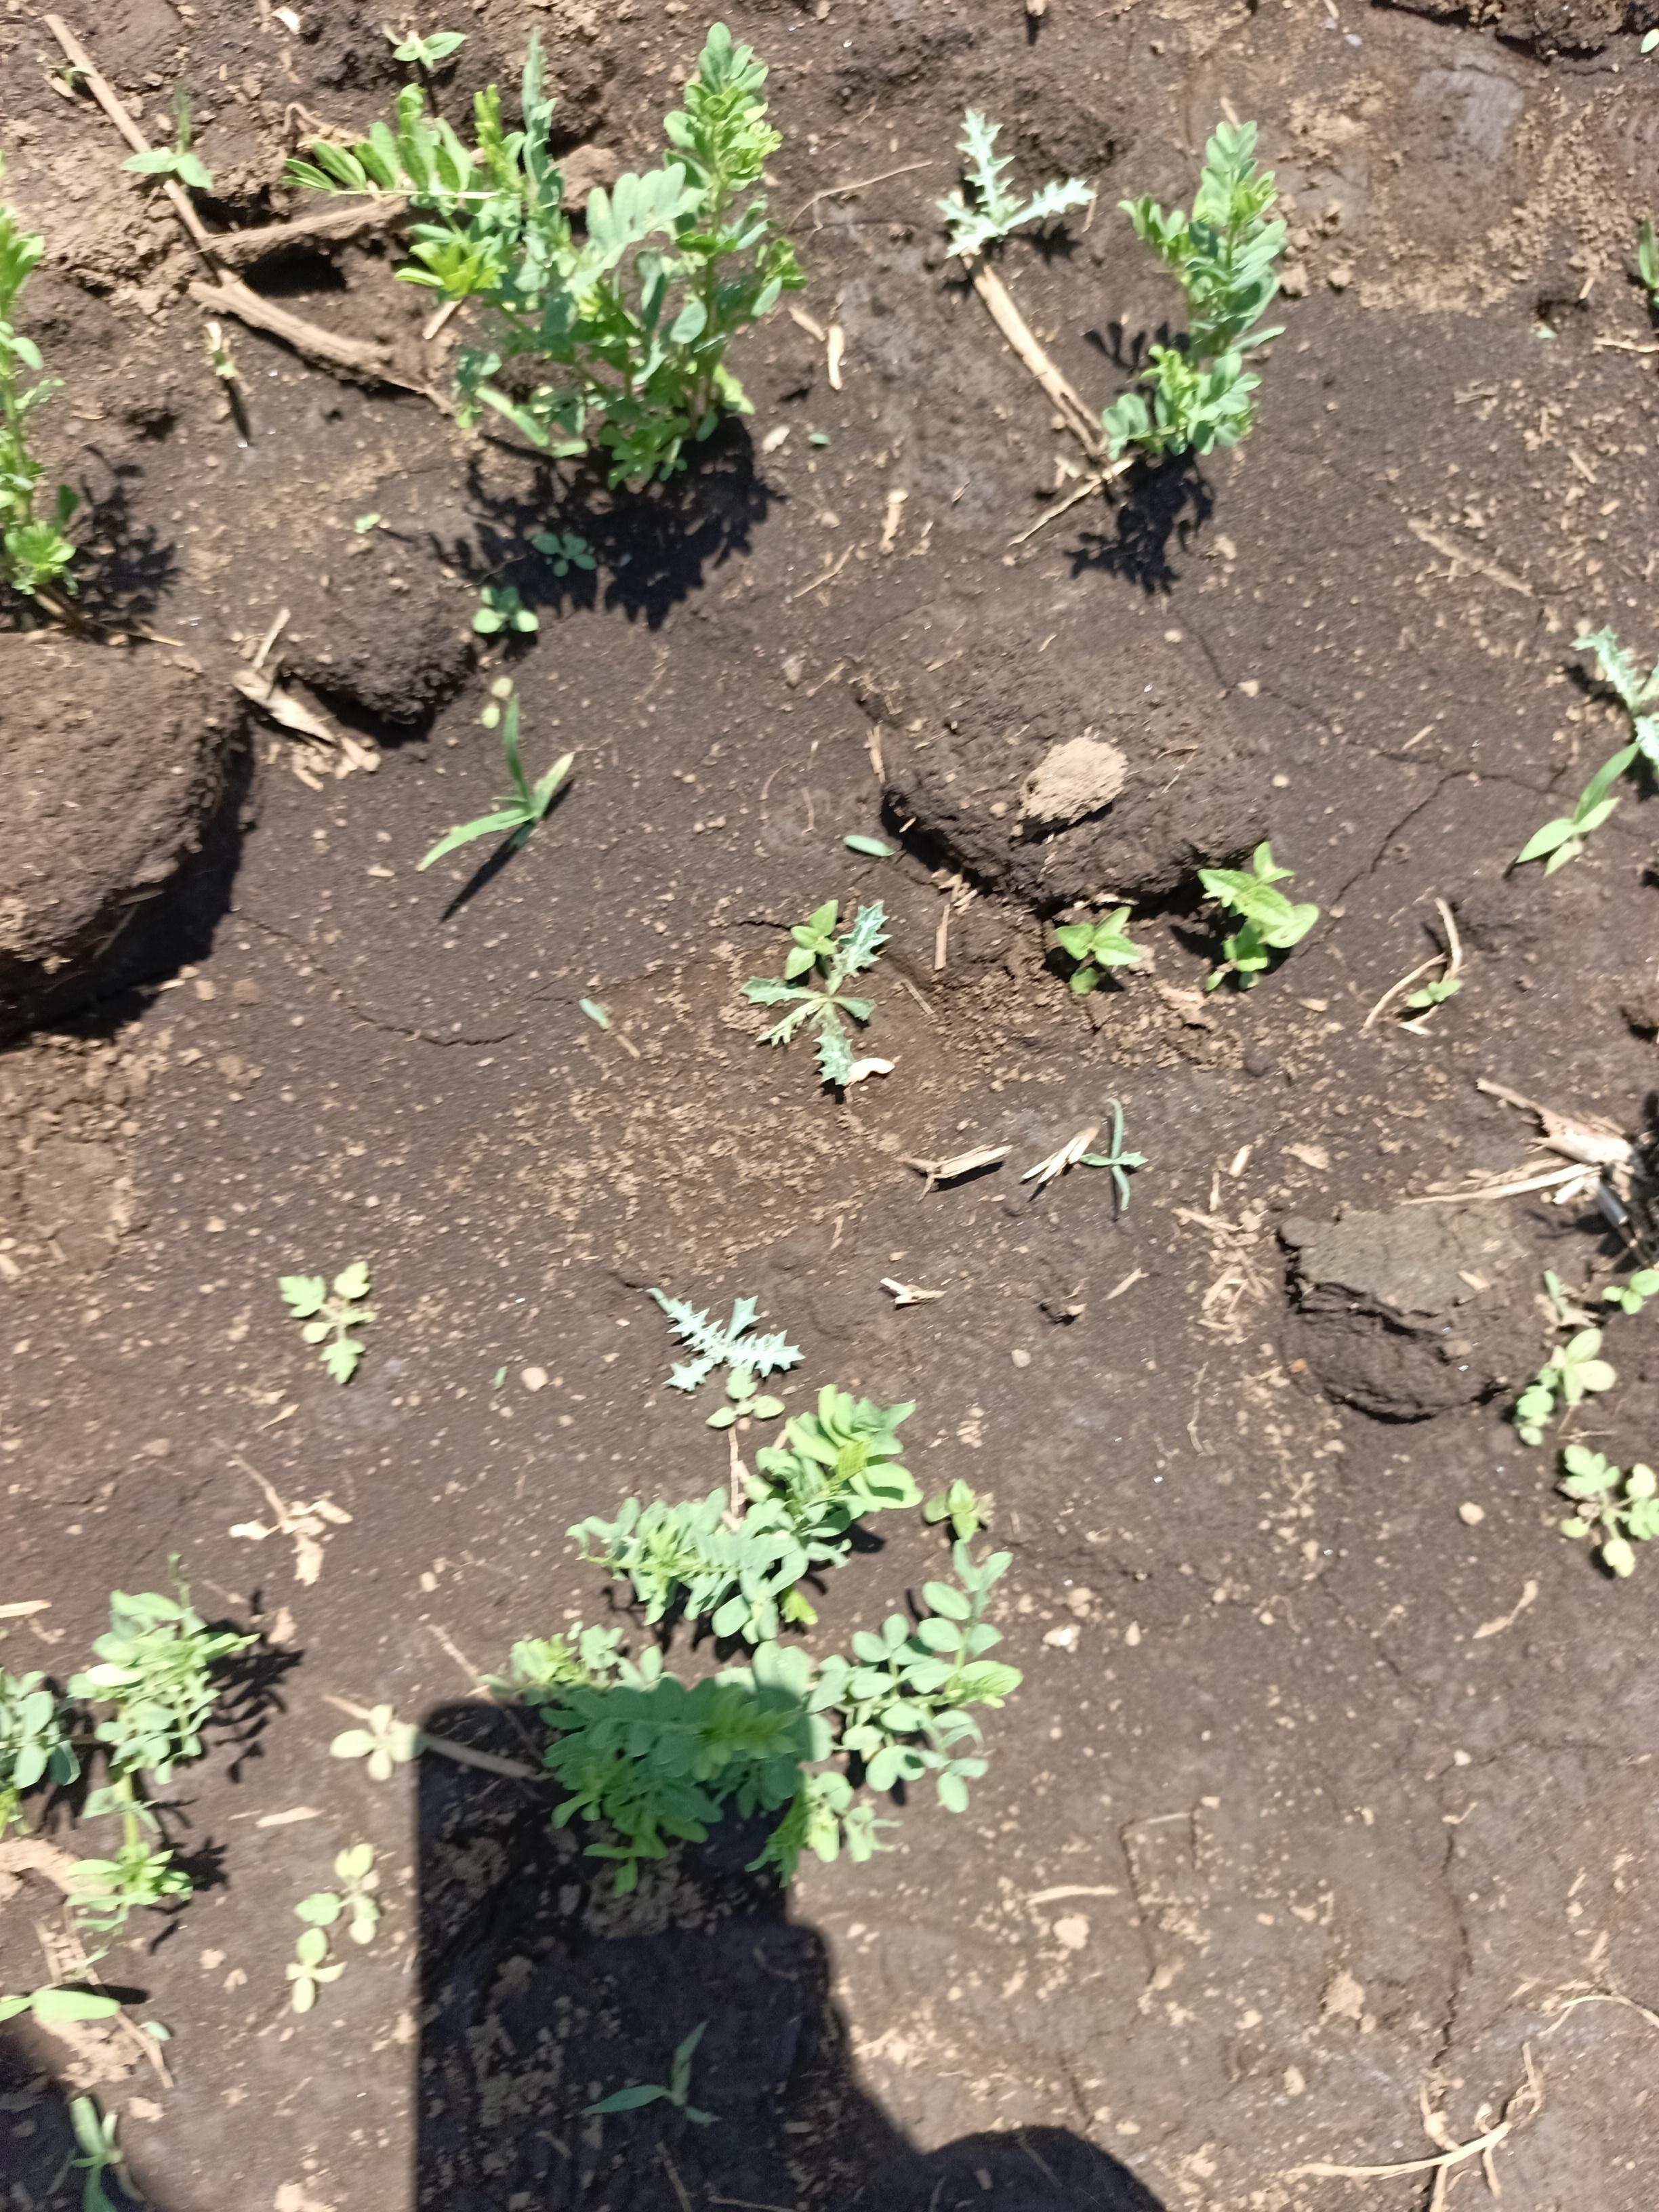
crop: lentil
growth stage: vegetative
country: Tanzania
